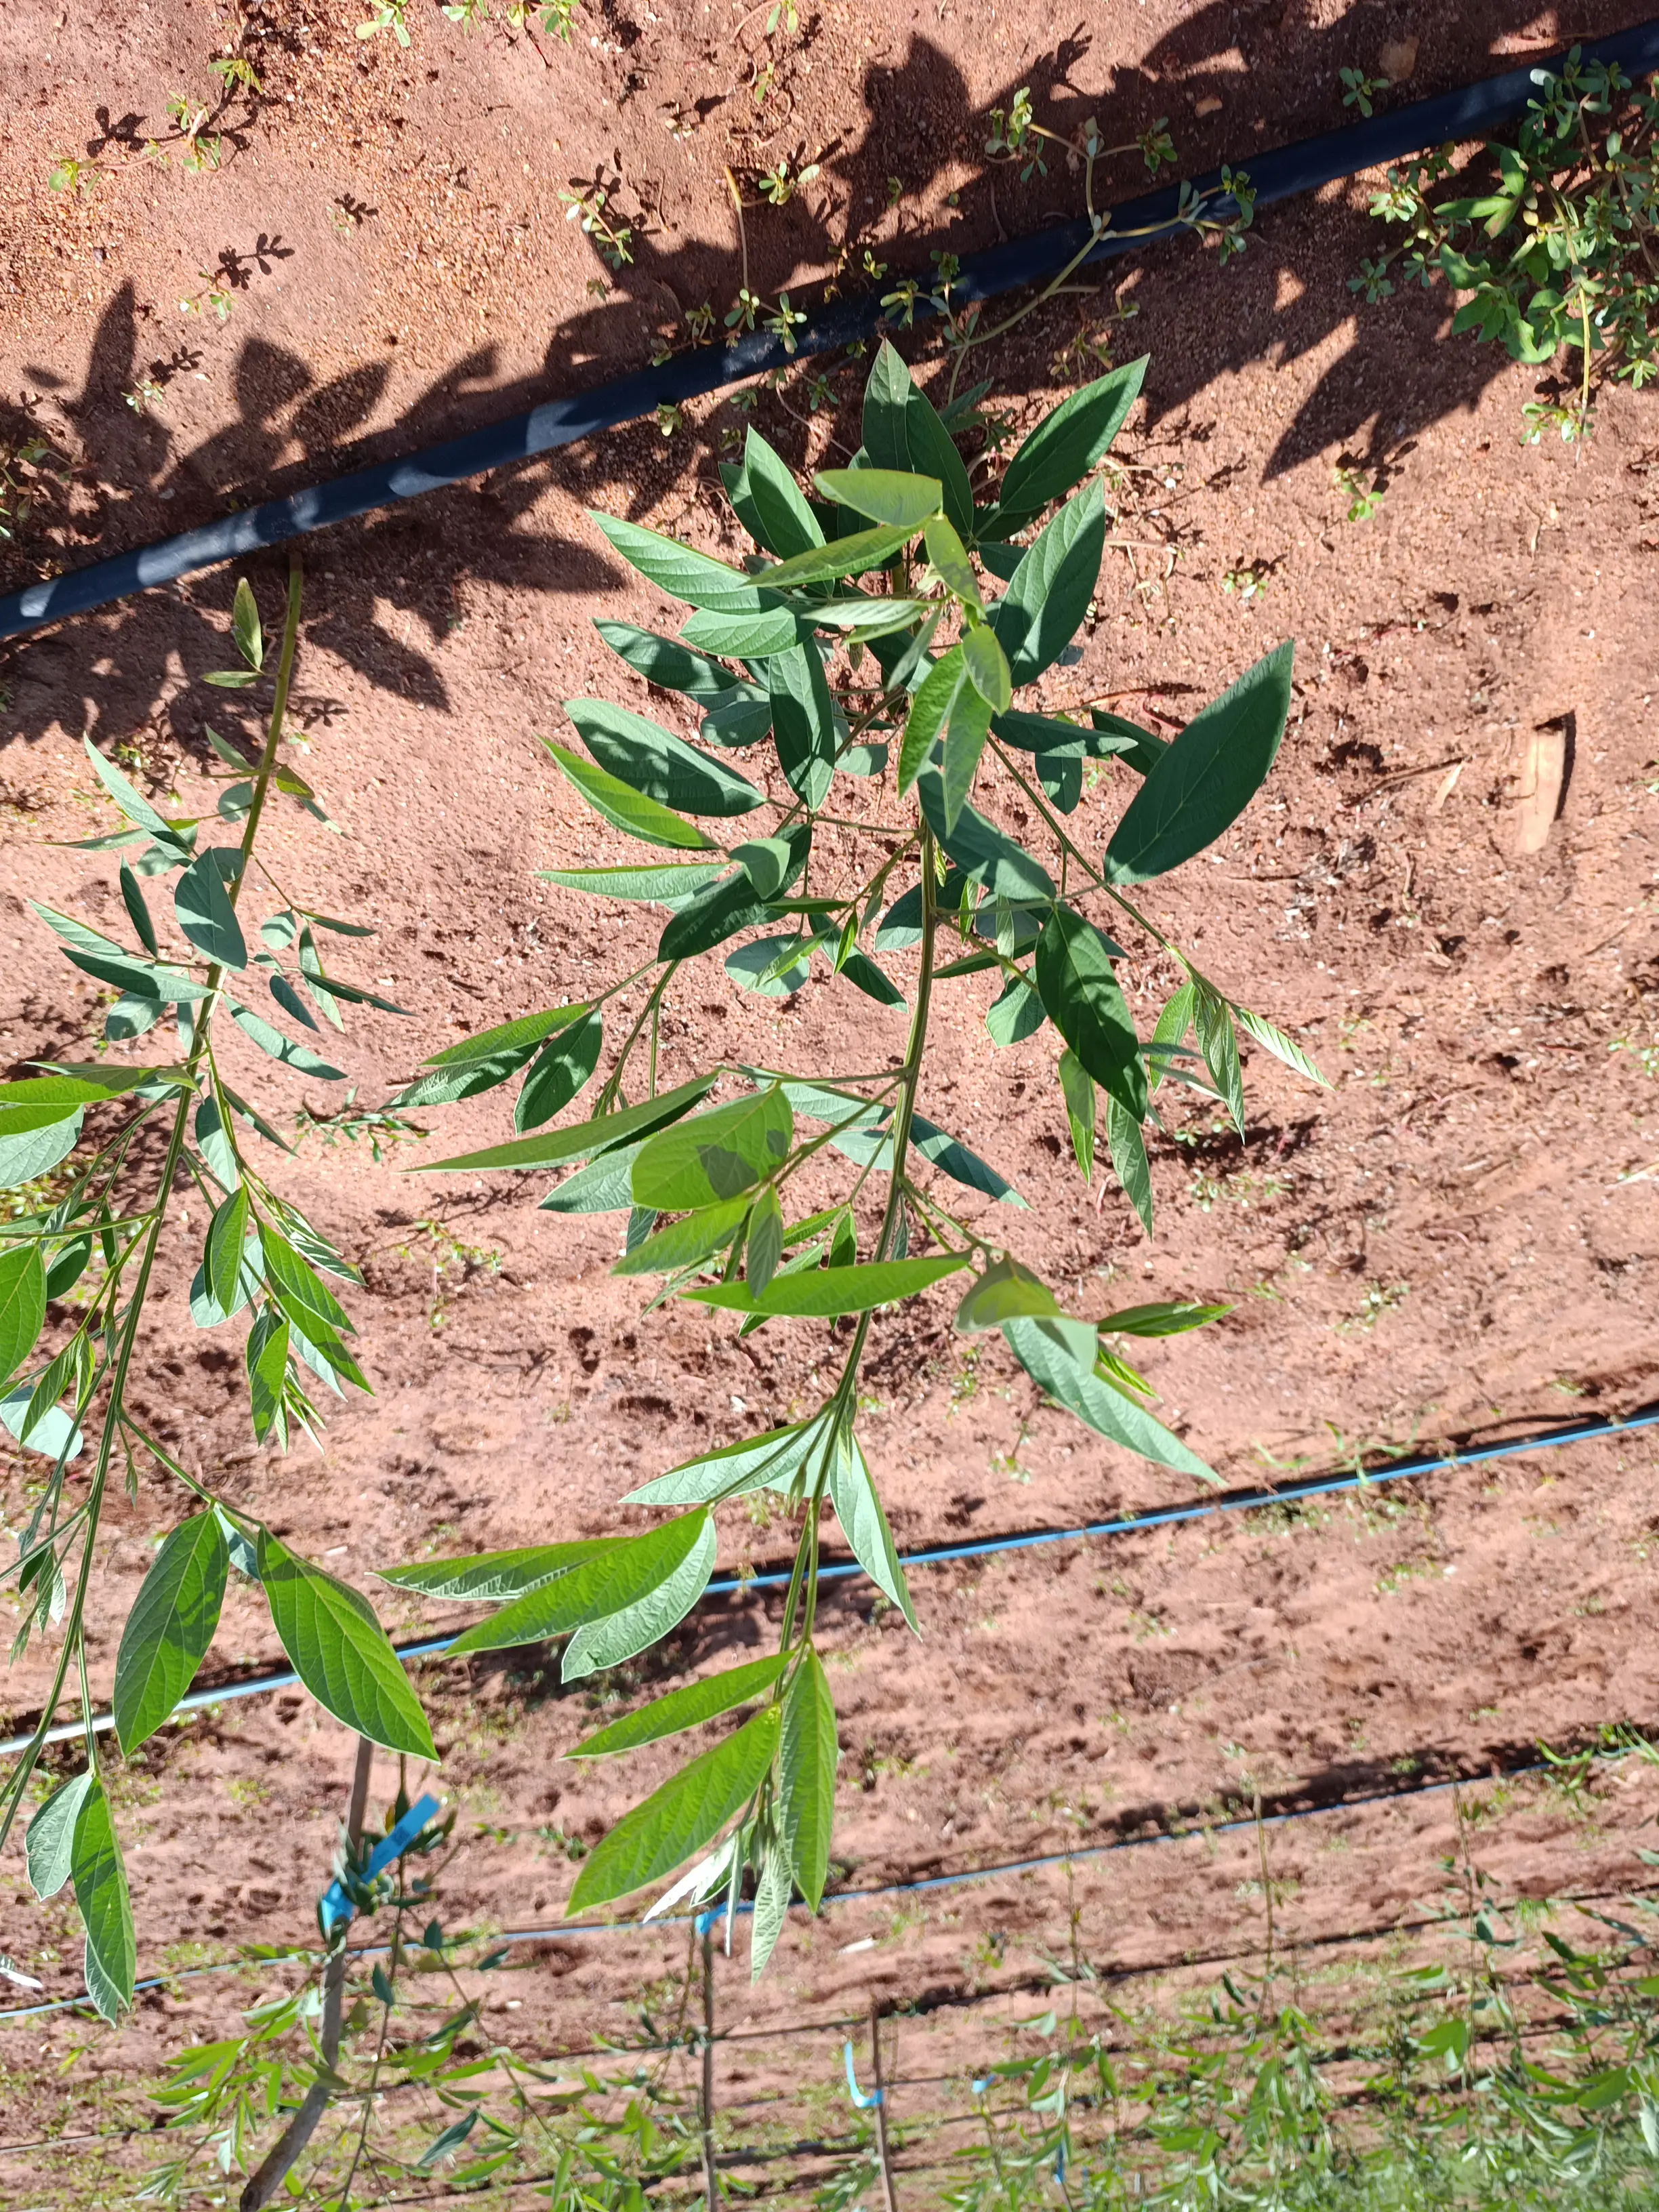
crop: pigeonpea
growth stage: vegetative
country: Kenya
